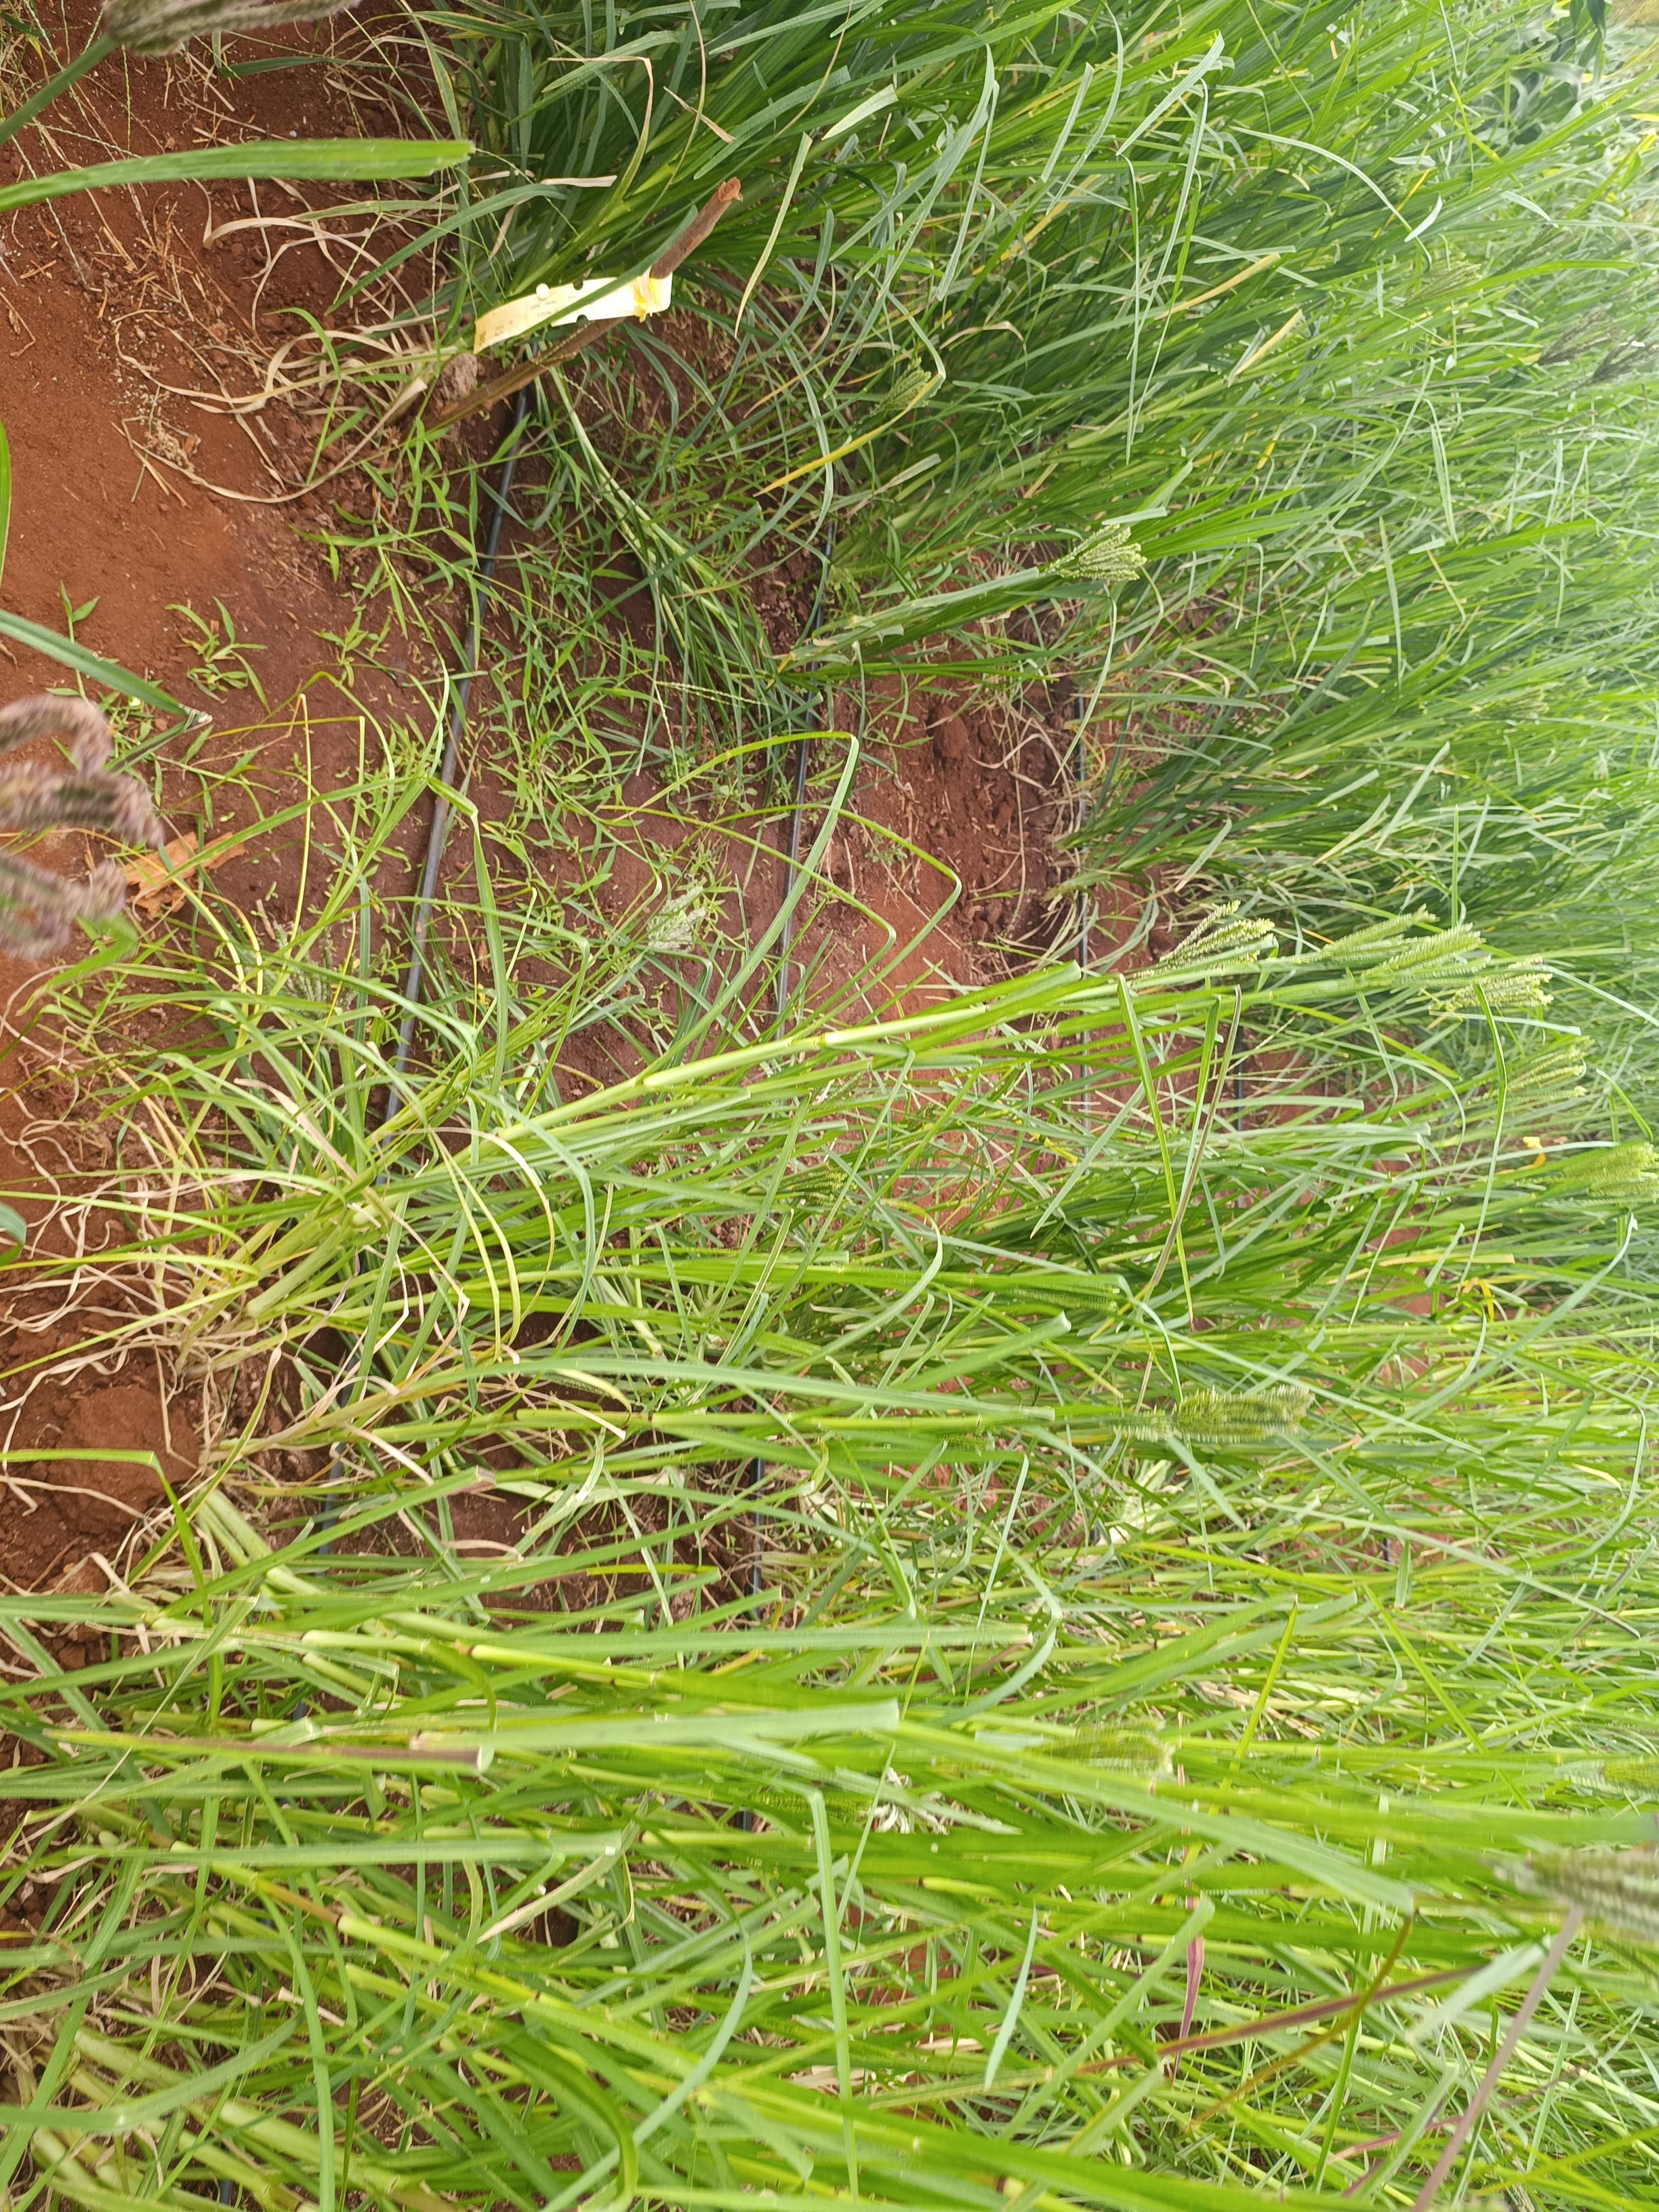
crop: finger millet
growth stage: flowering
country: Kenya
